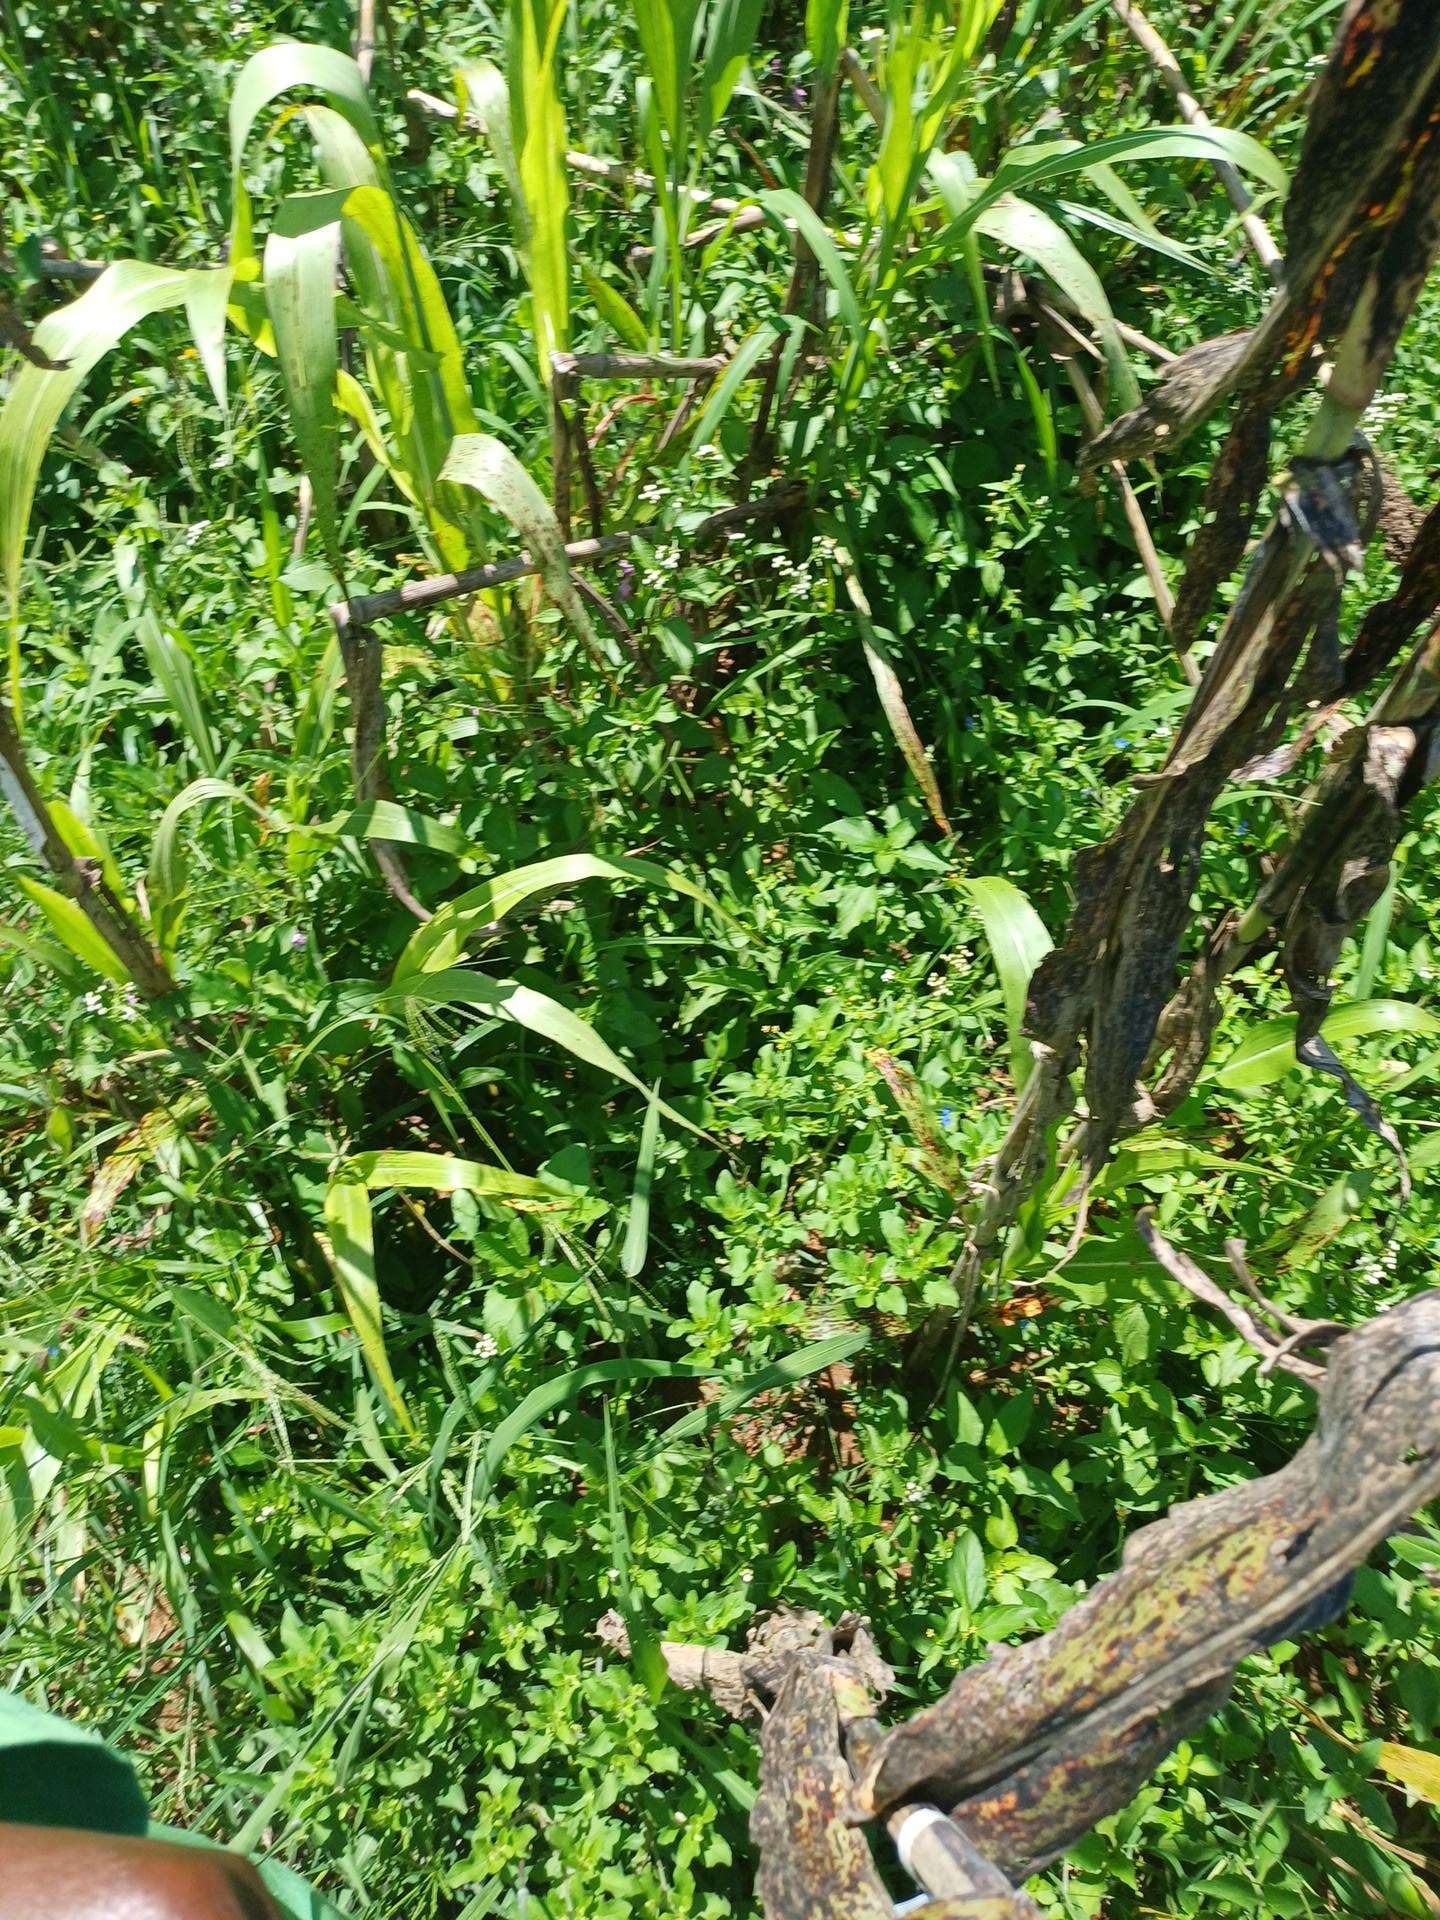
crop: sorghum
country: Kenya
